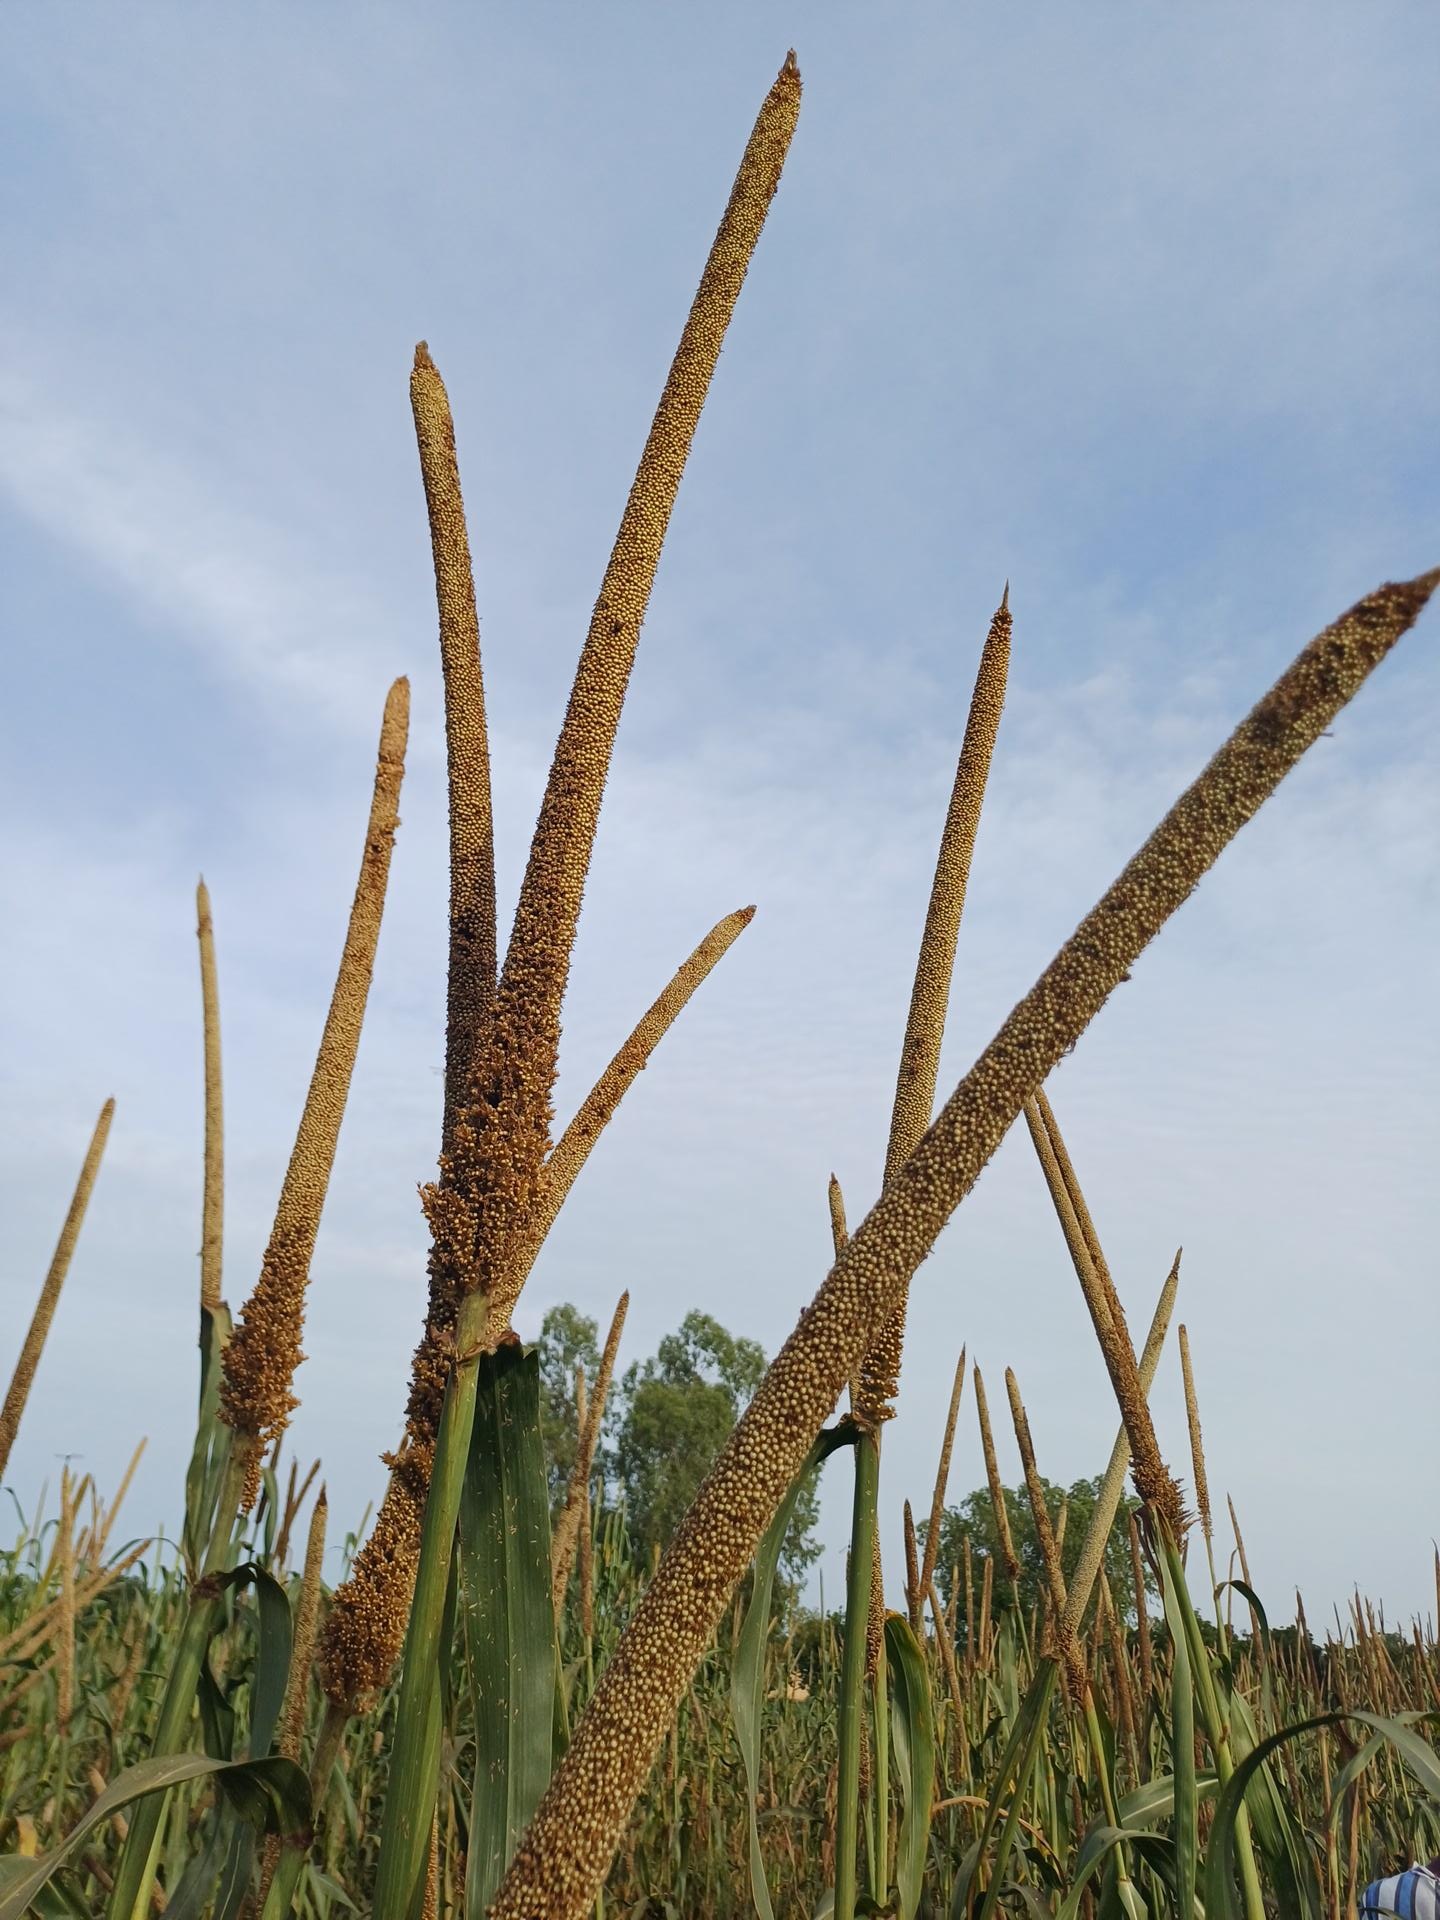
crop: pearl millet
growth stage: filling grain
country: Senegal
